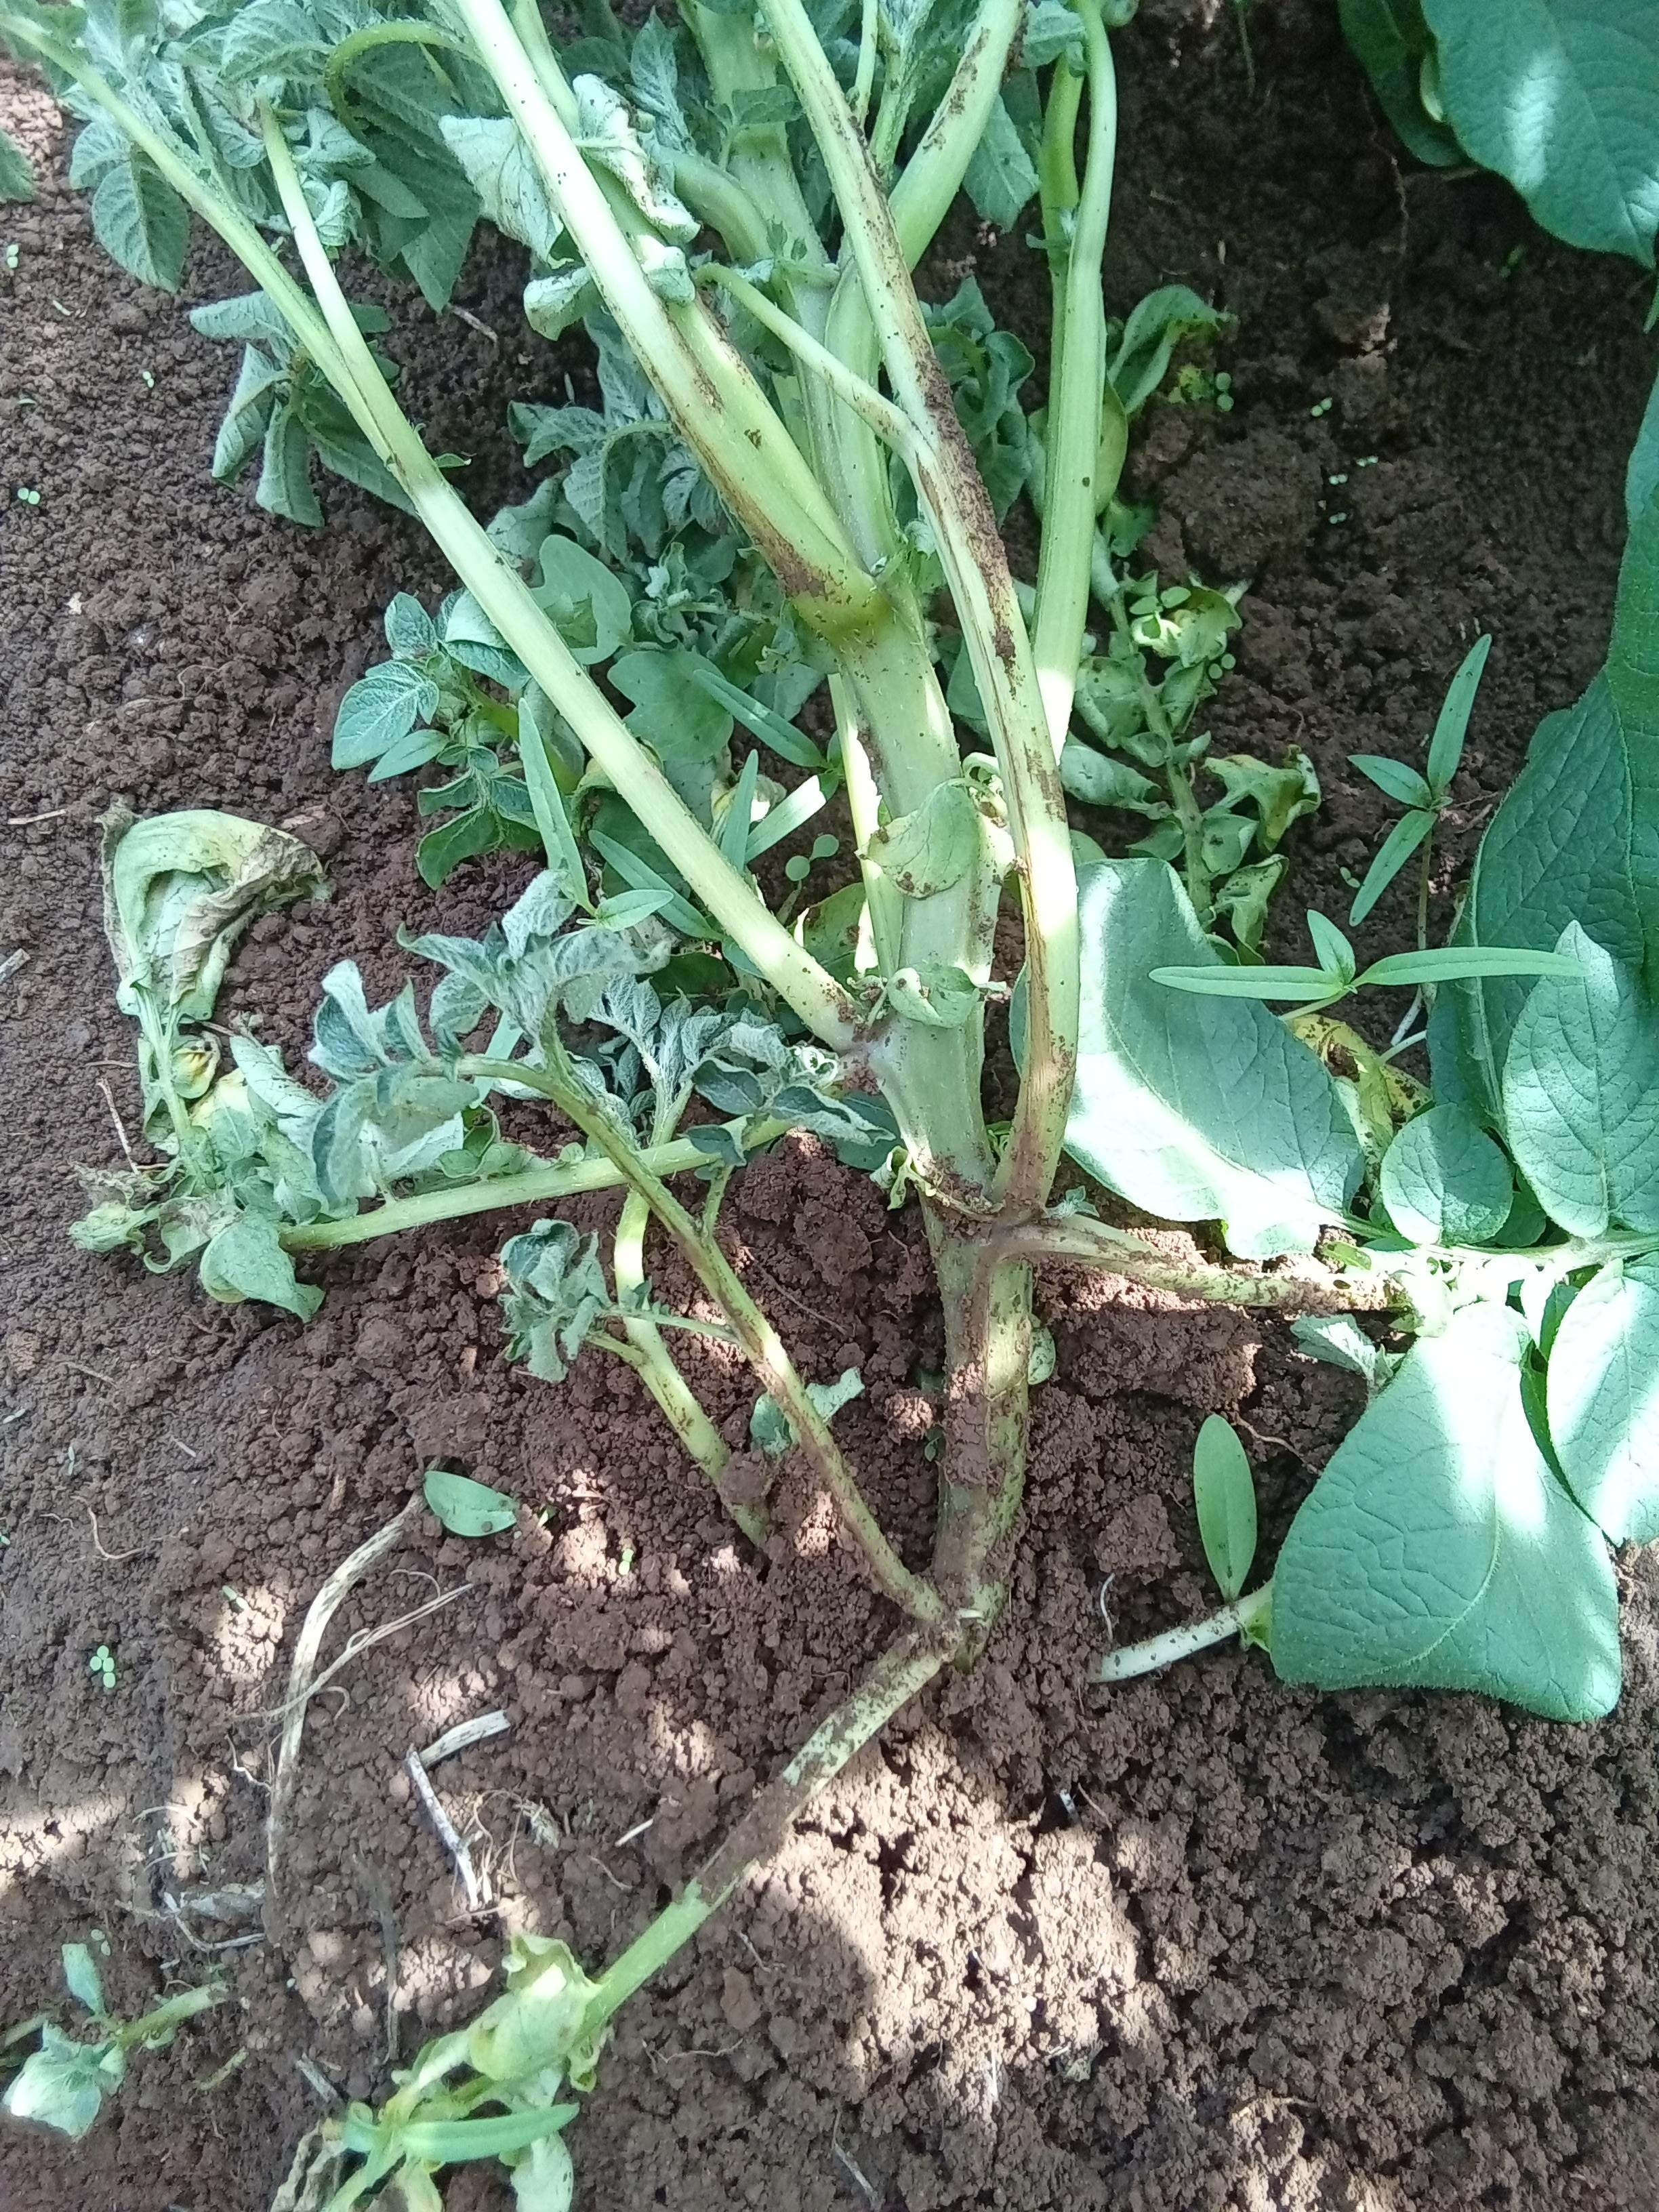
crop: potato
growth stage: flowering
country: Kenya
